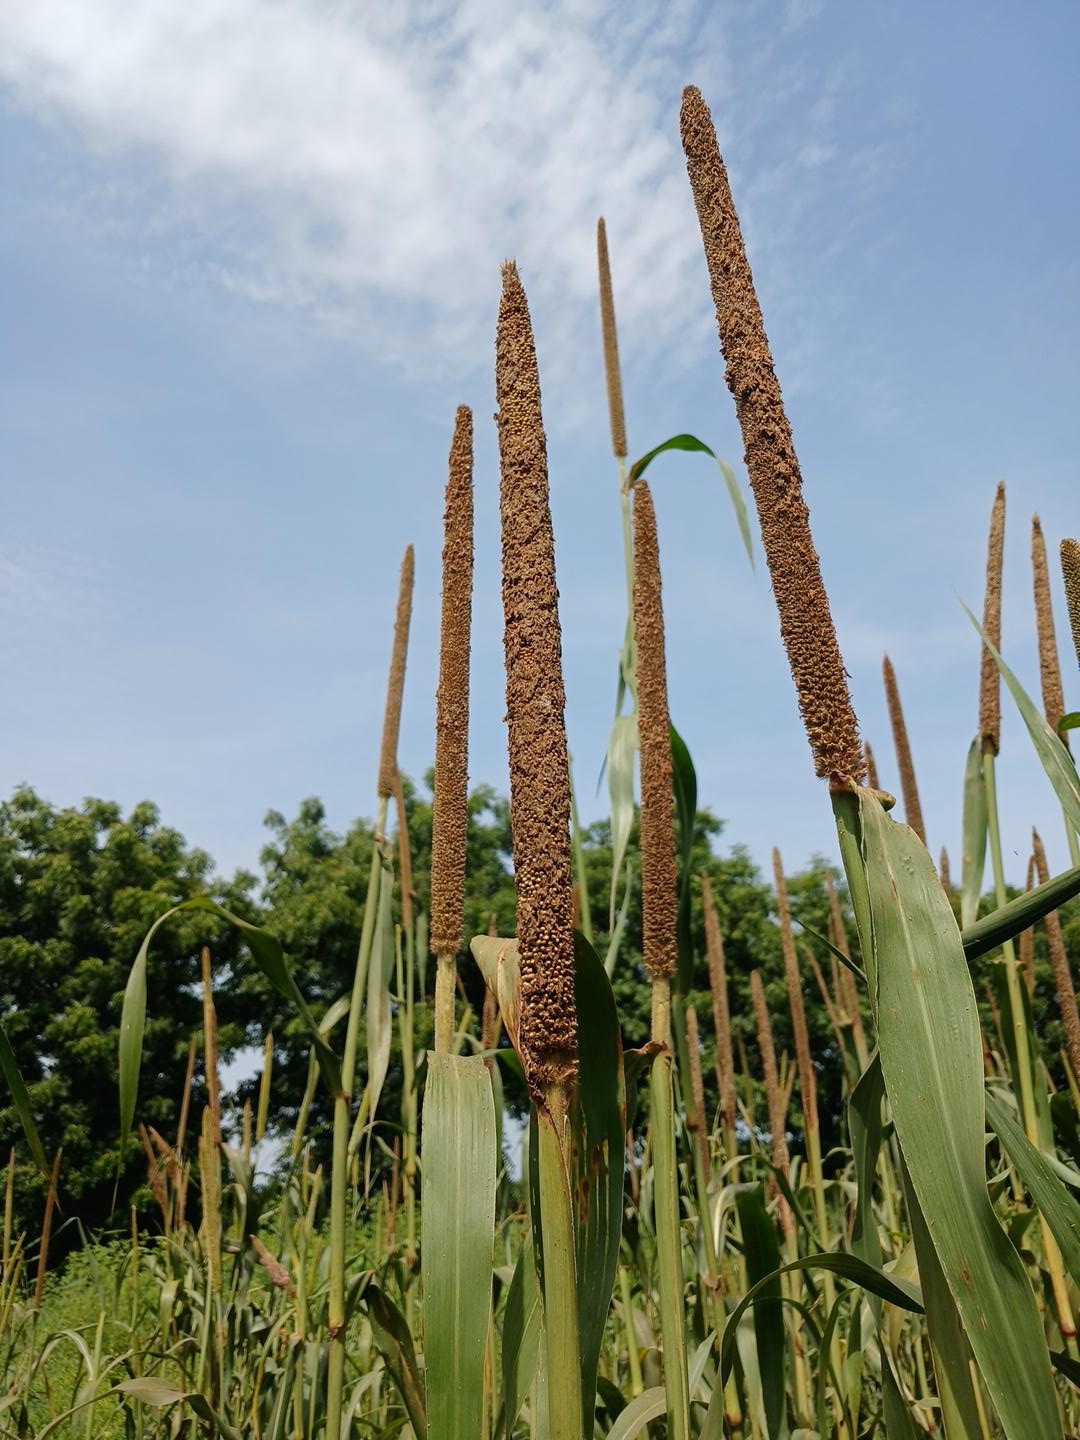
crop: pearl millet
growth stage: maturity
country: Senegal
